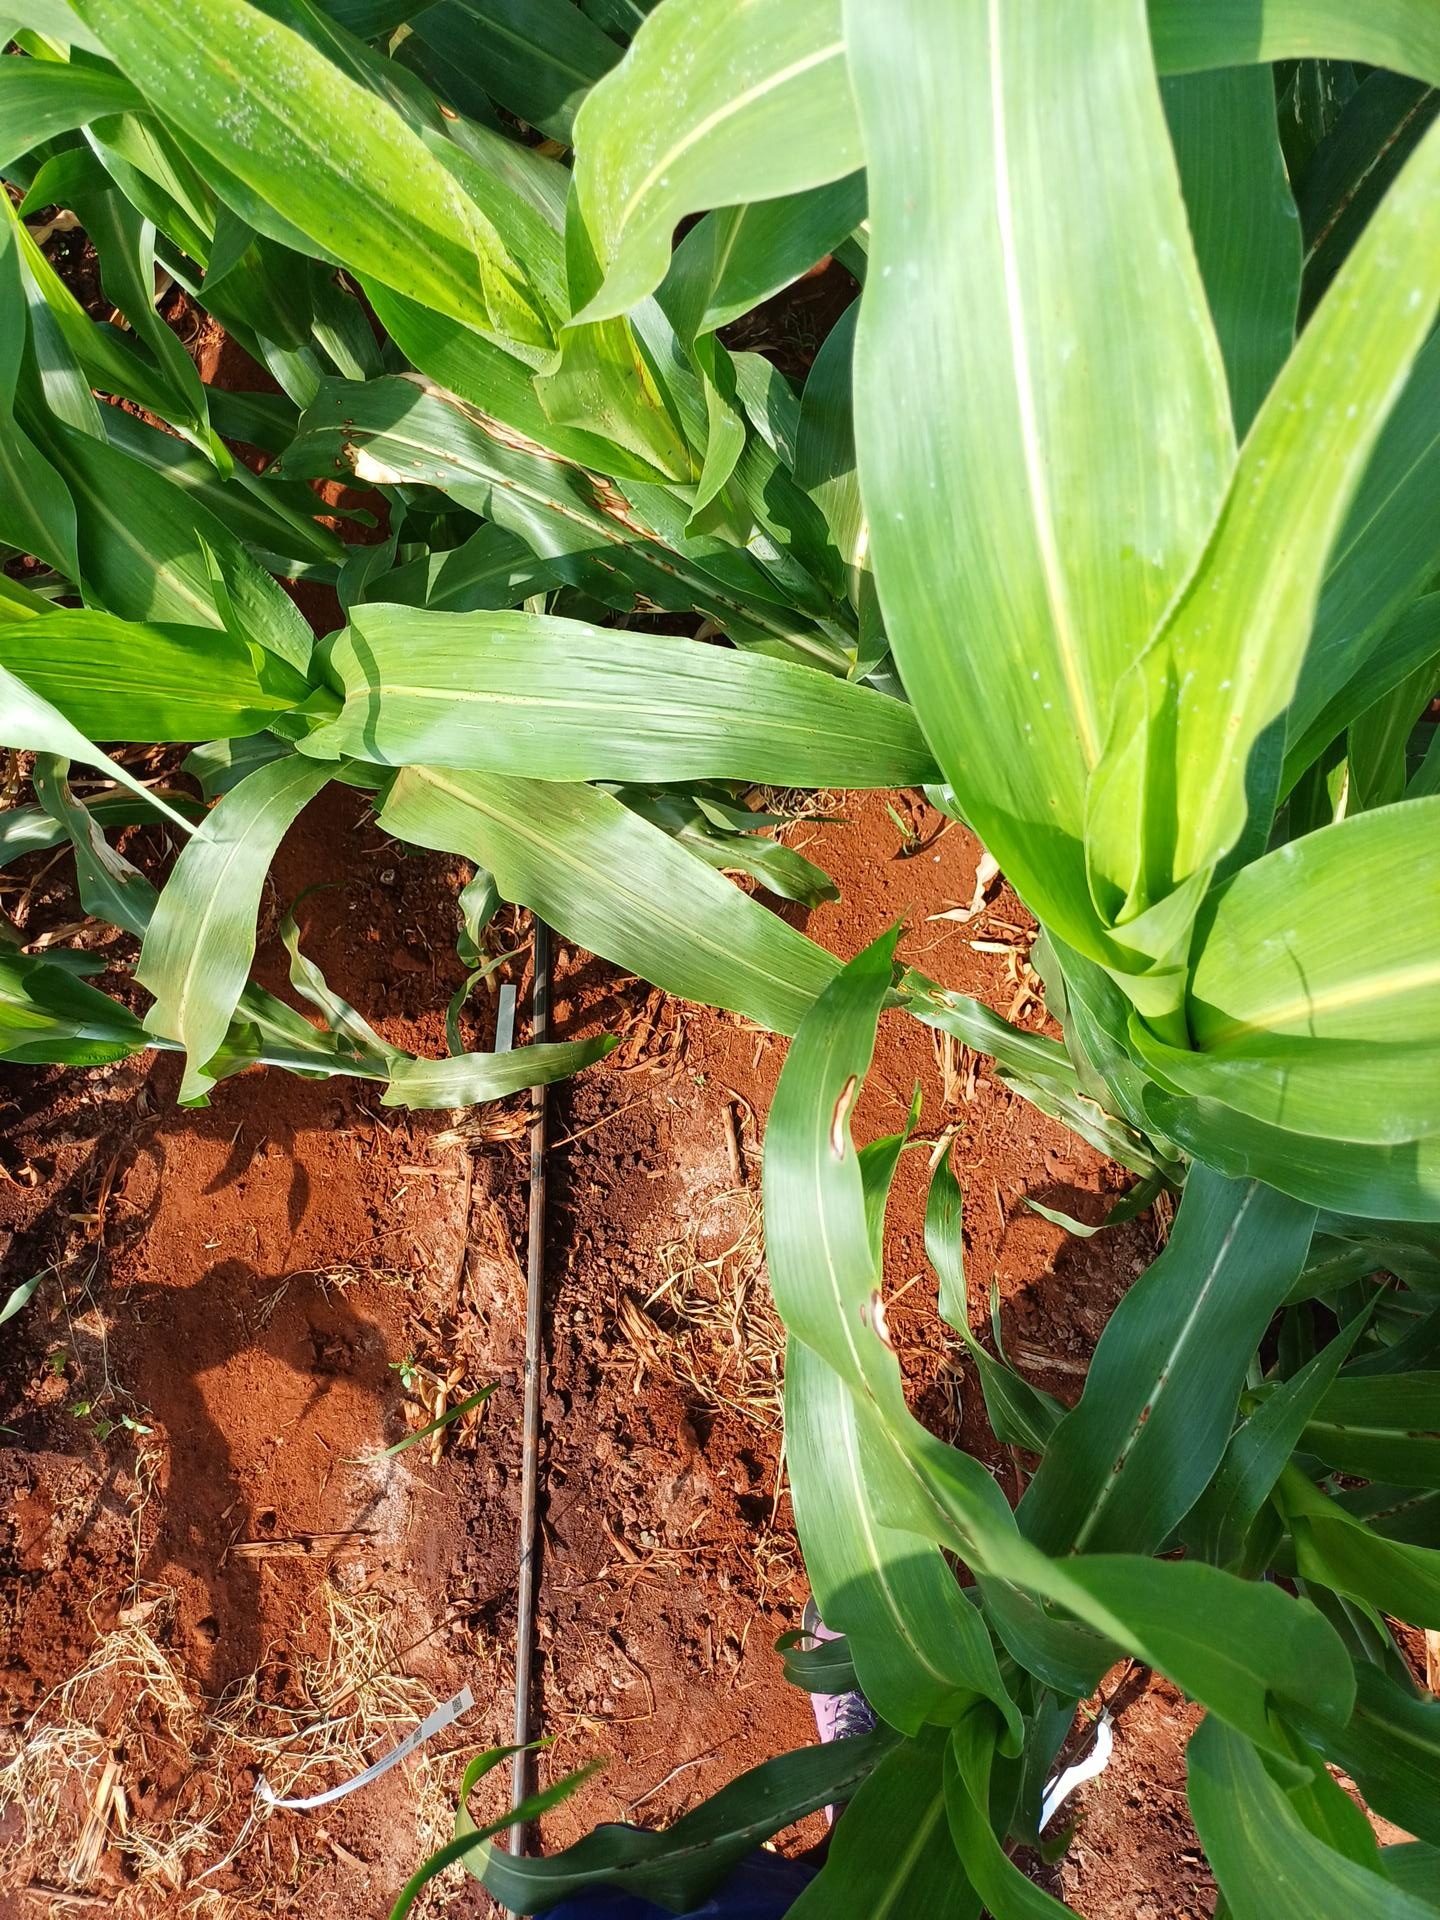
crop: sorghum
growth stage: vegetative
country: Kenya
